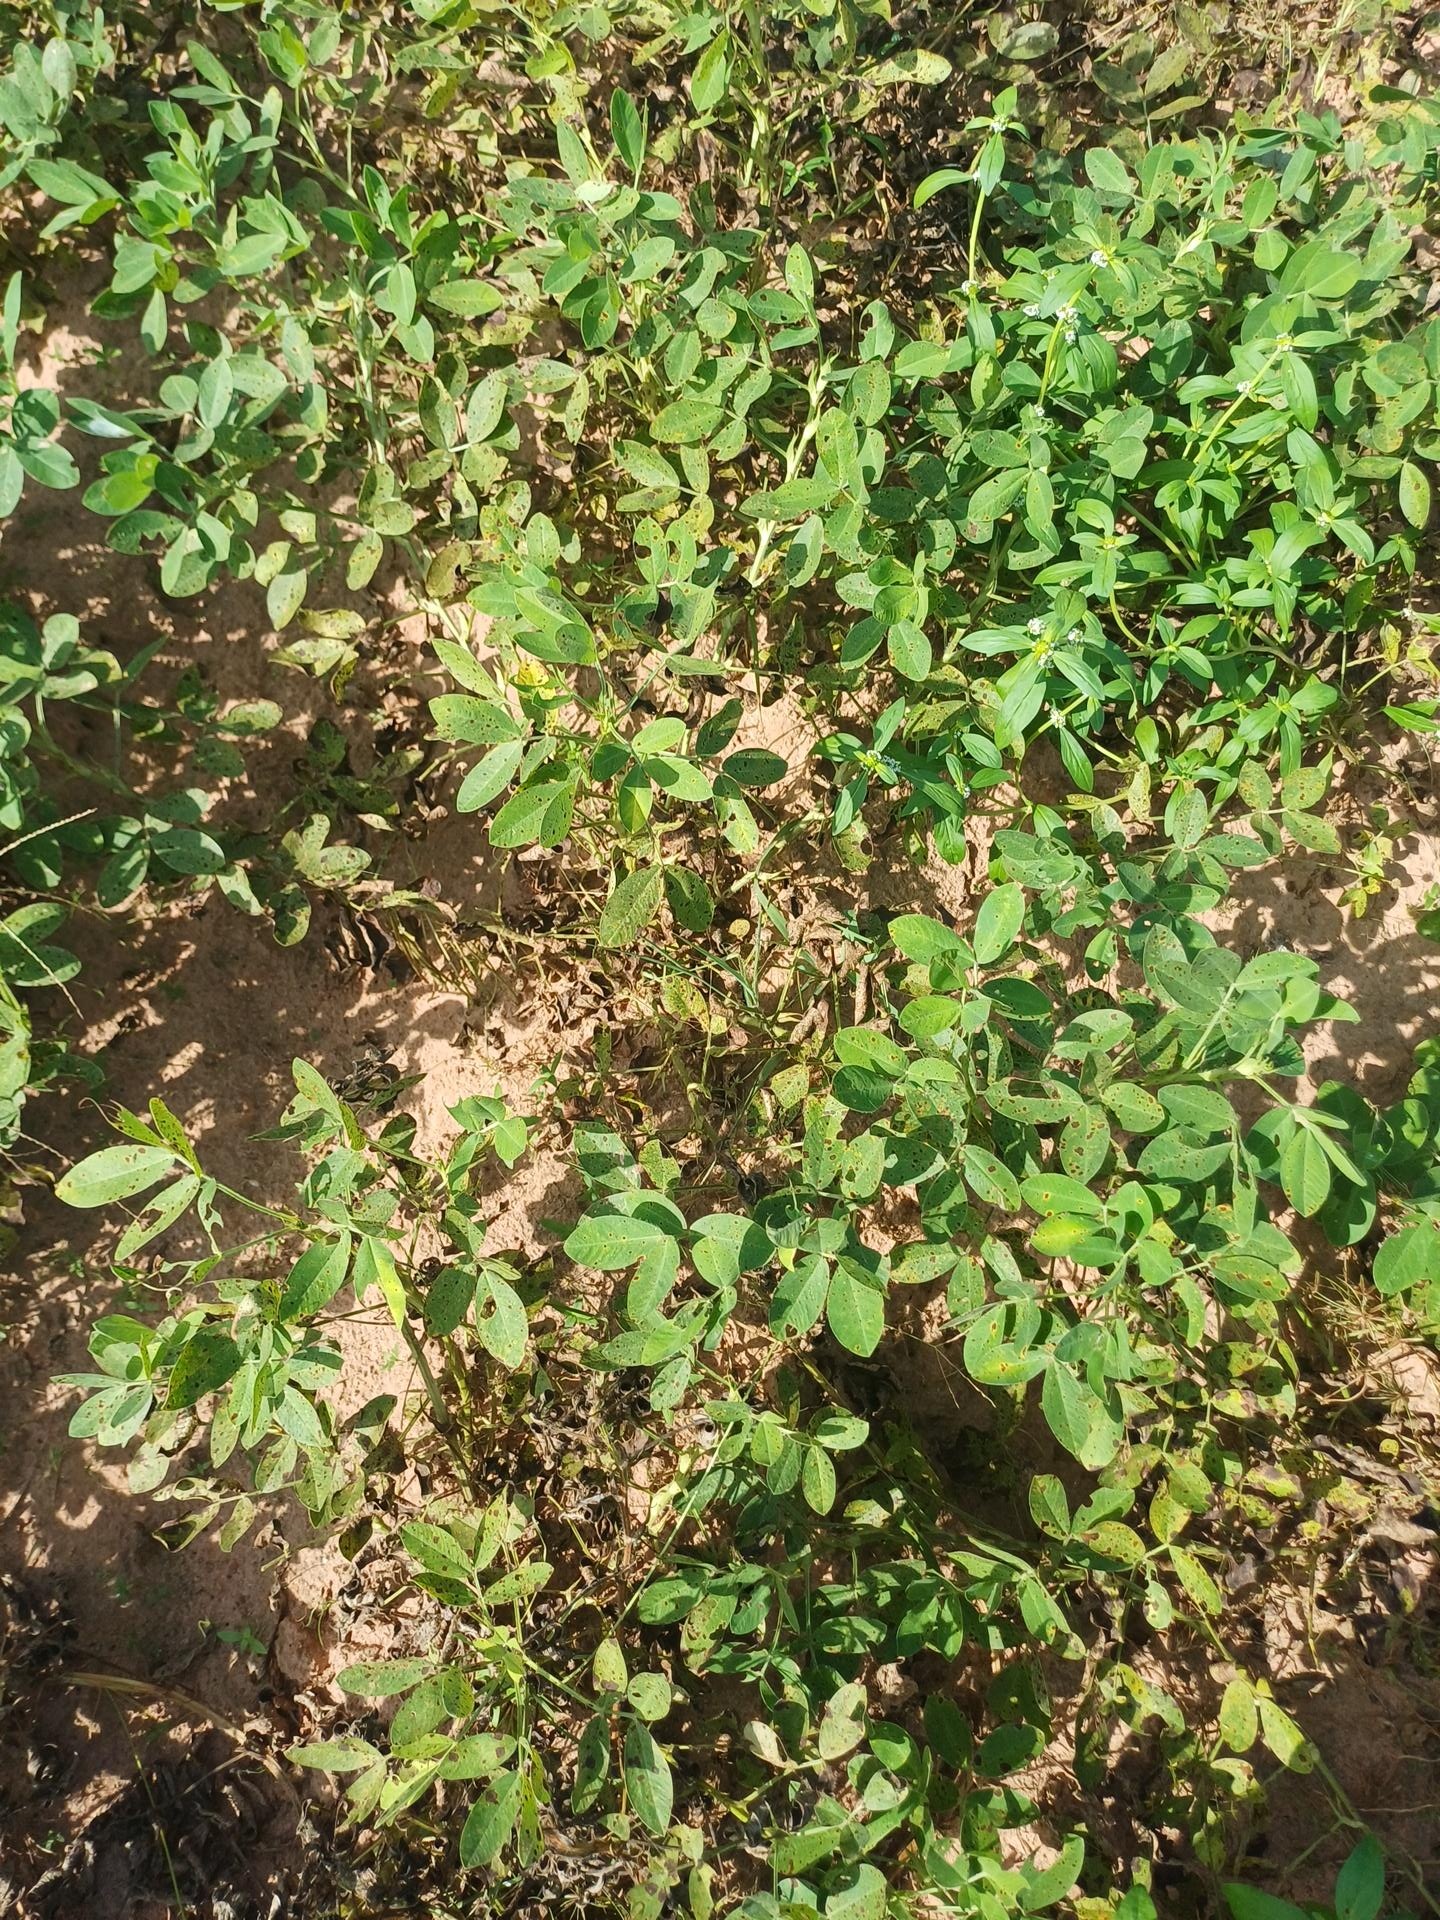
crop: groundnut
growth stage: flowering
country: Senegal
